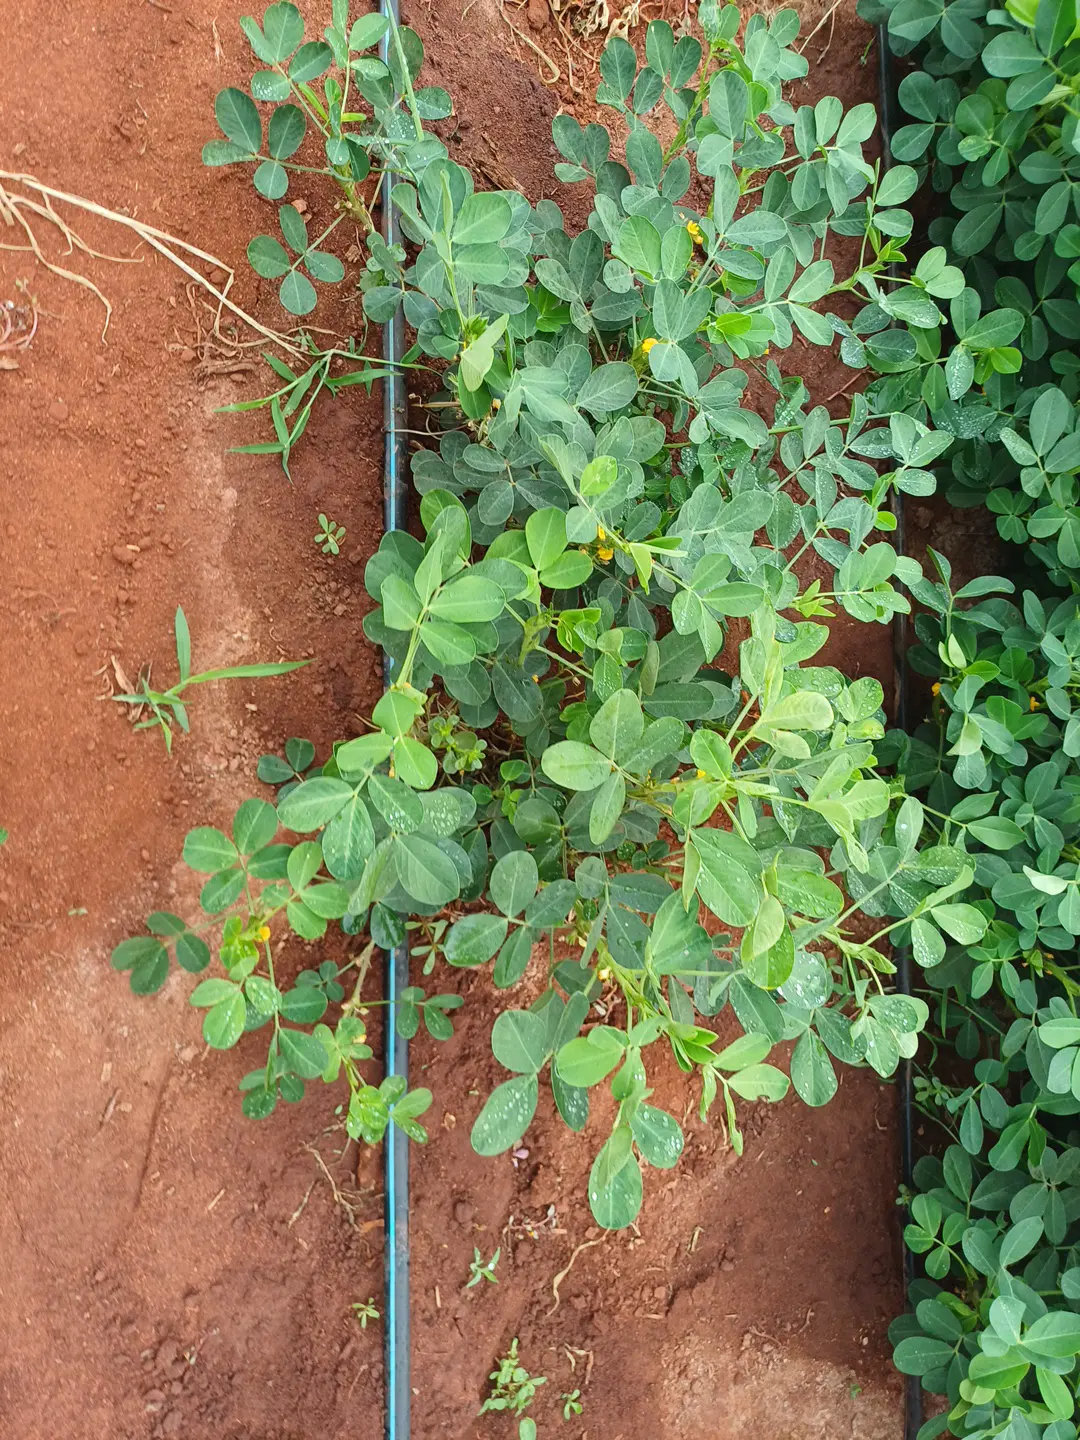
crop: groundnut
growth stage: flowering
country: Kenya
